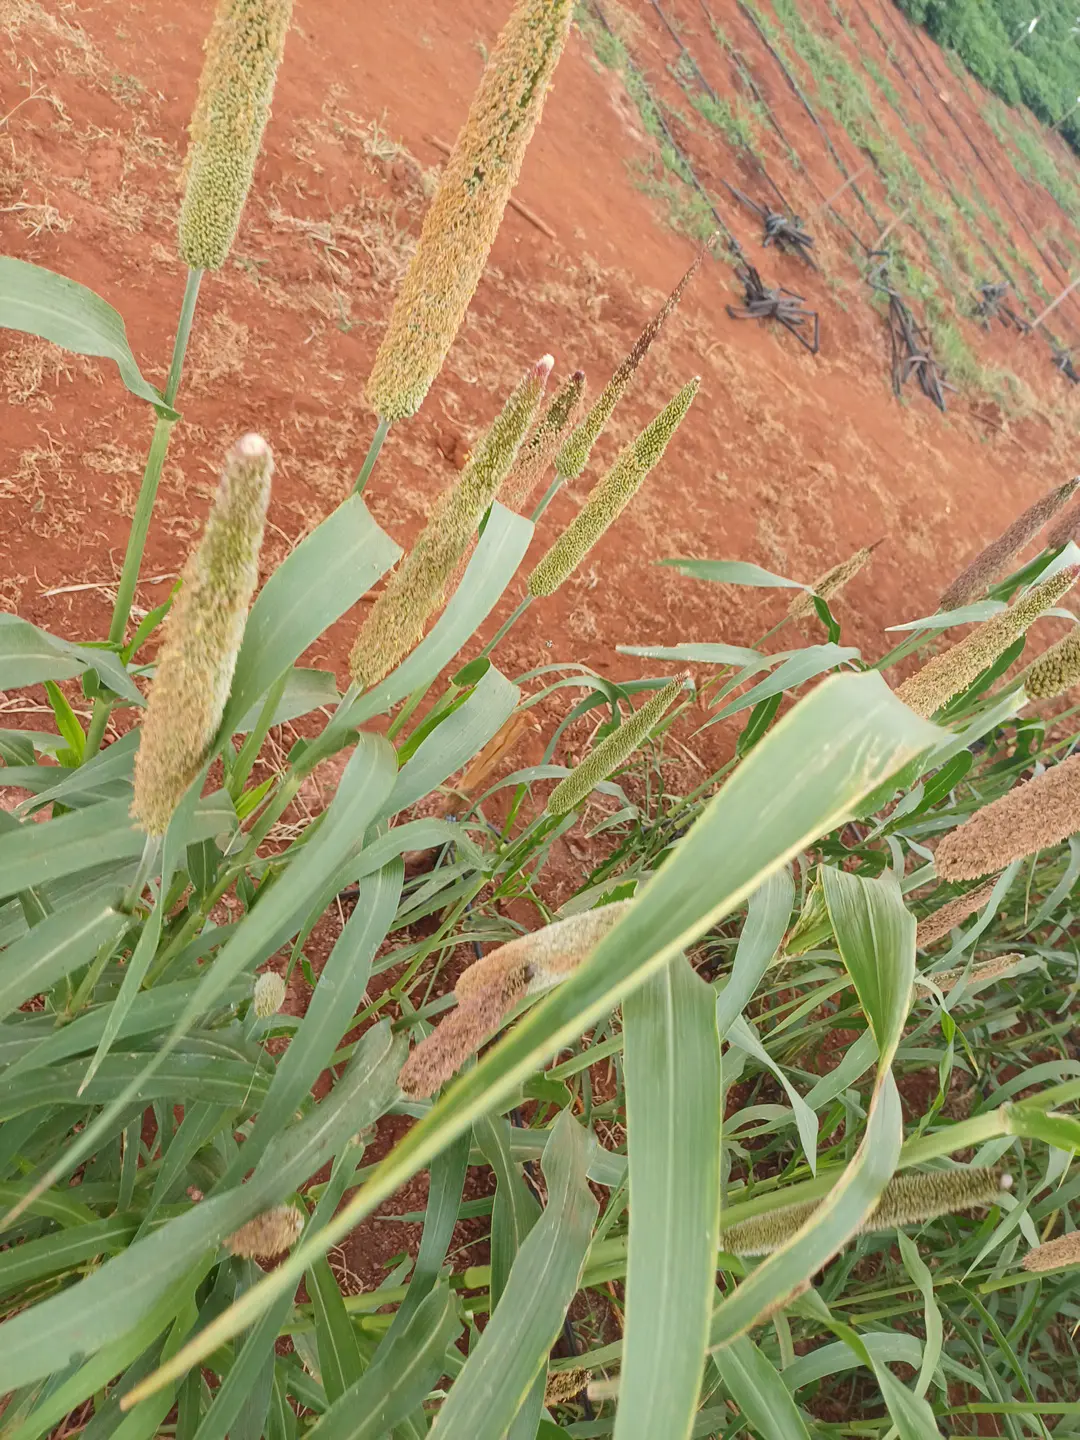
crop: pearl millet
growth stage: filling grain
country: Kenya
